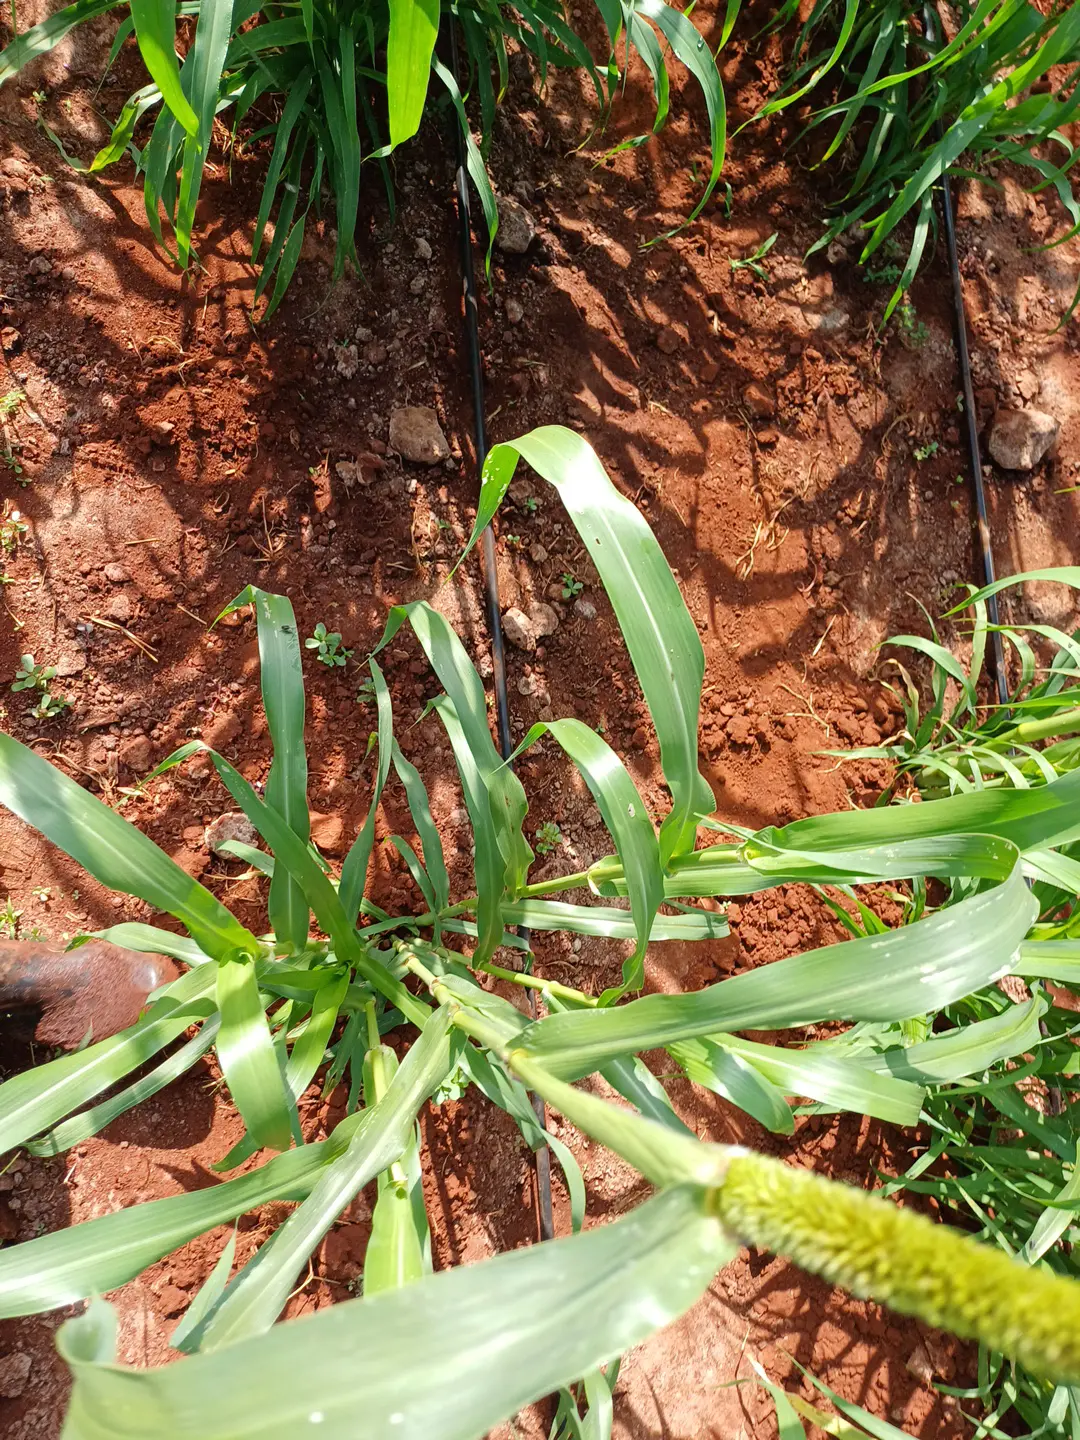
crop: pearl millet
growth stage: flowering
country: Kenya
